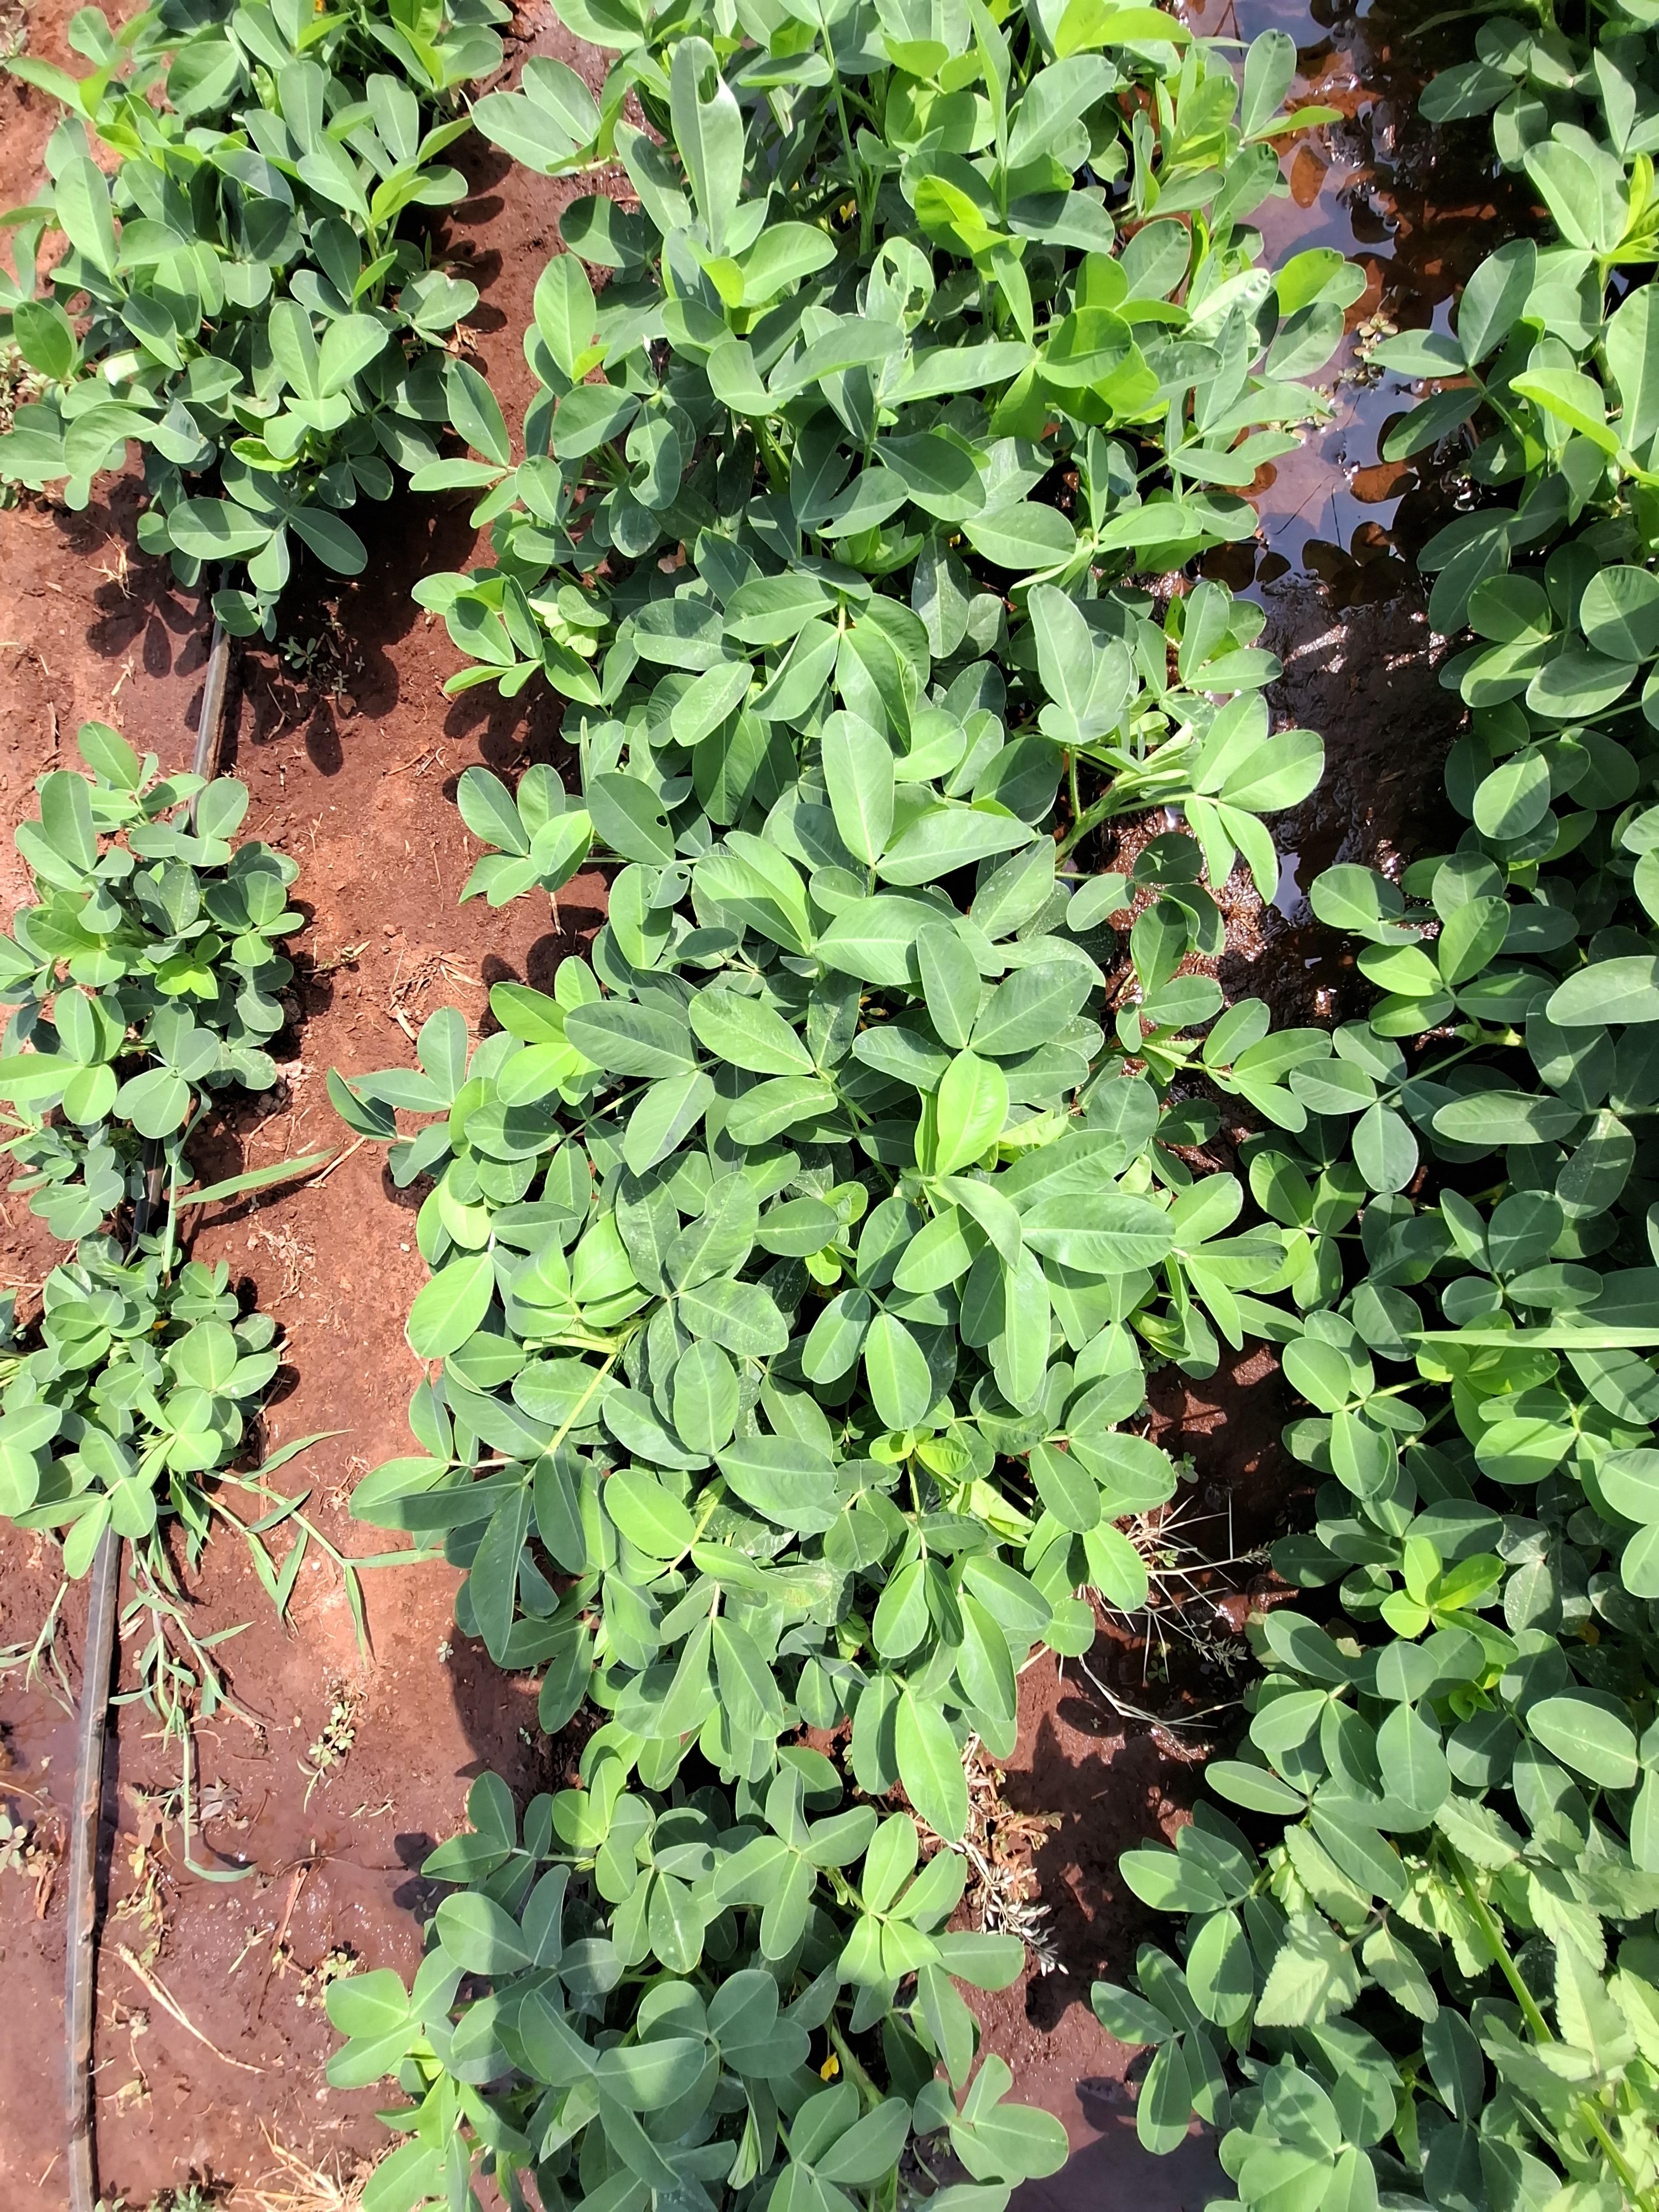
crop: groundnut
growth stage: flowering
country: Kenya
